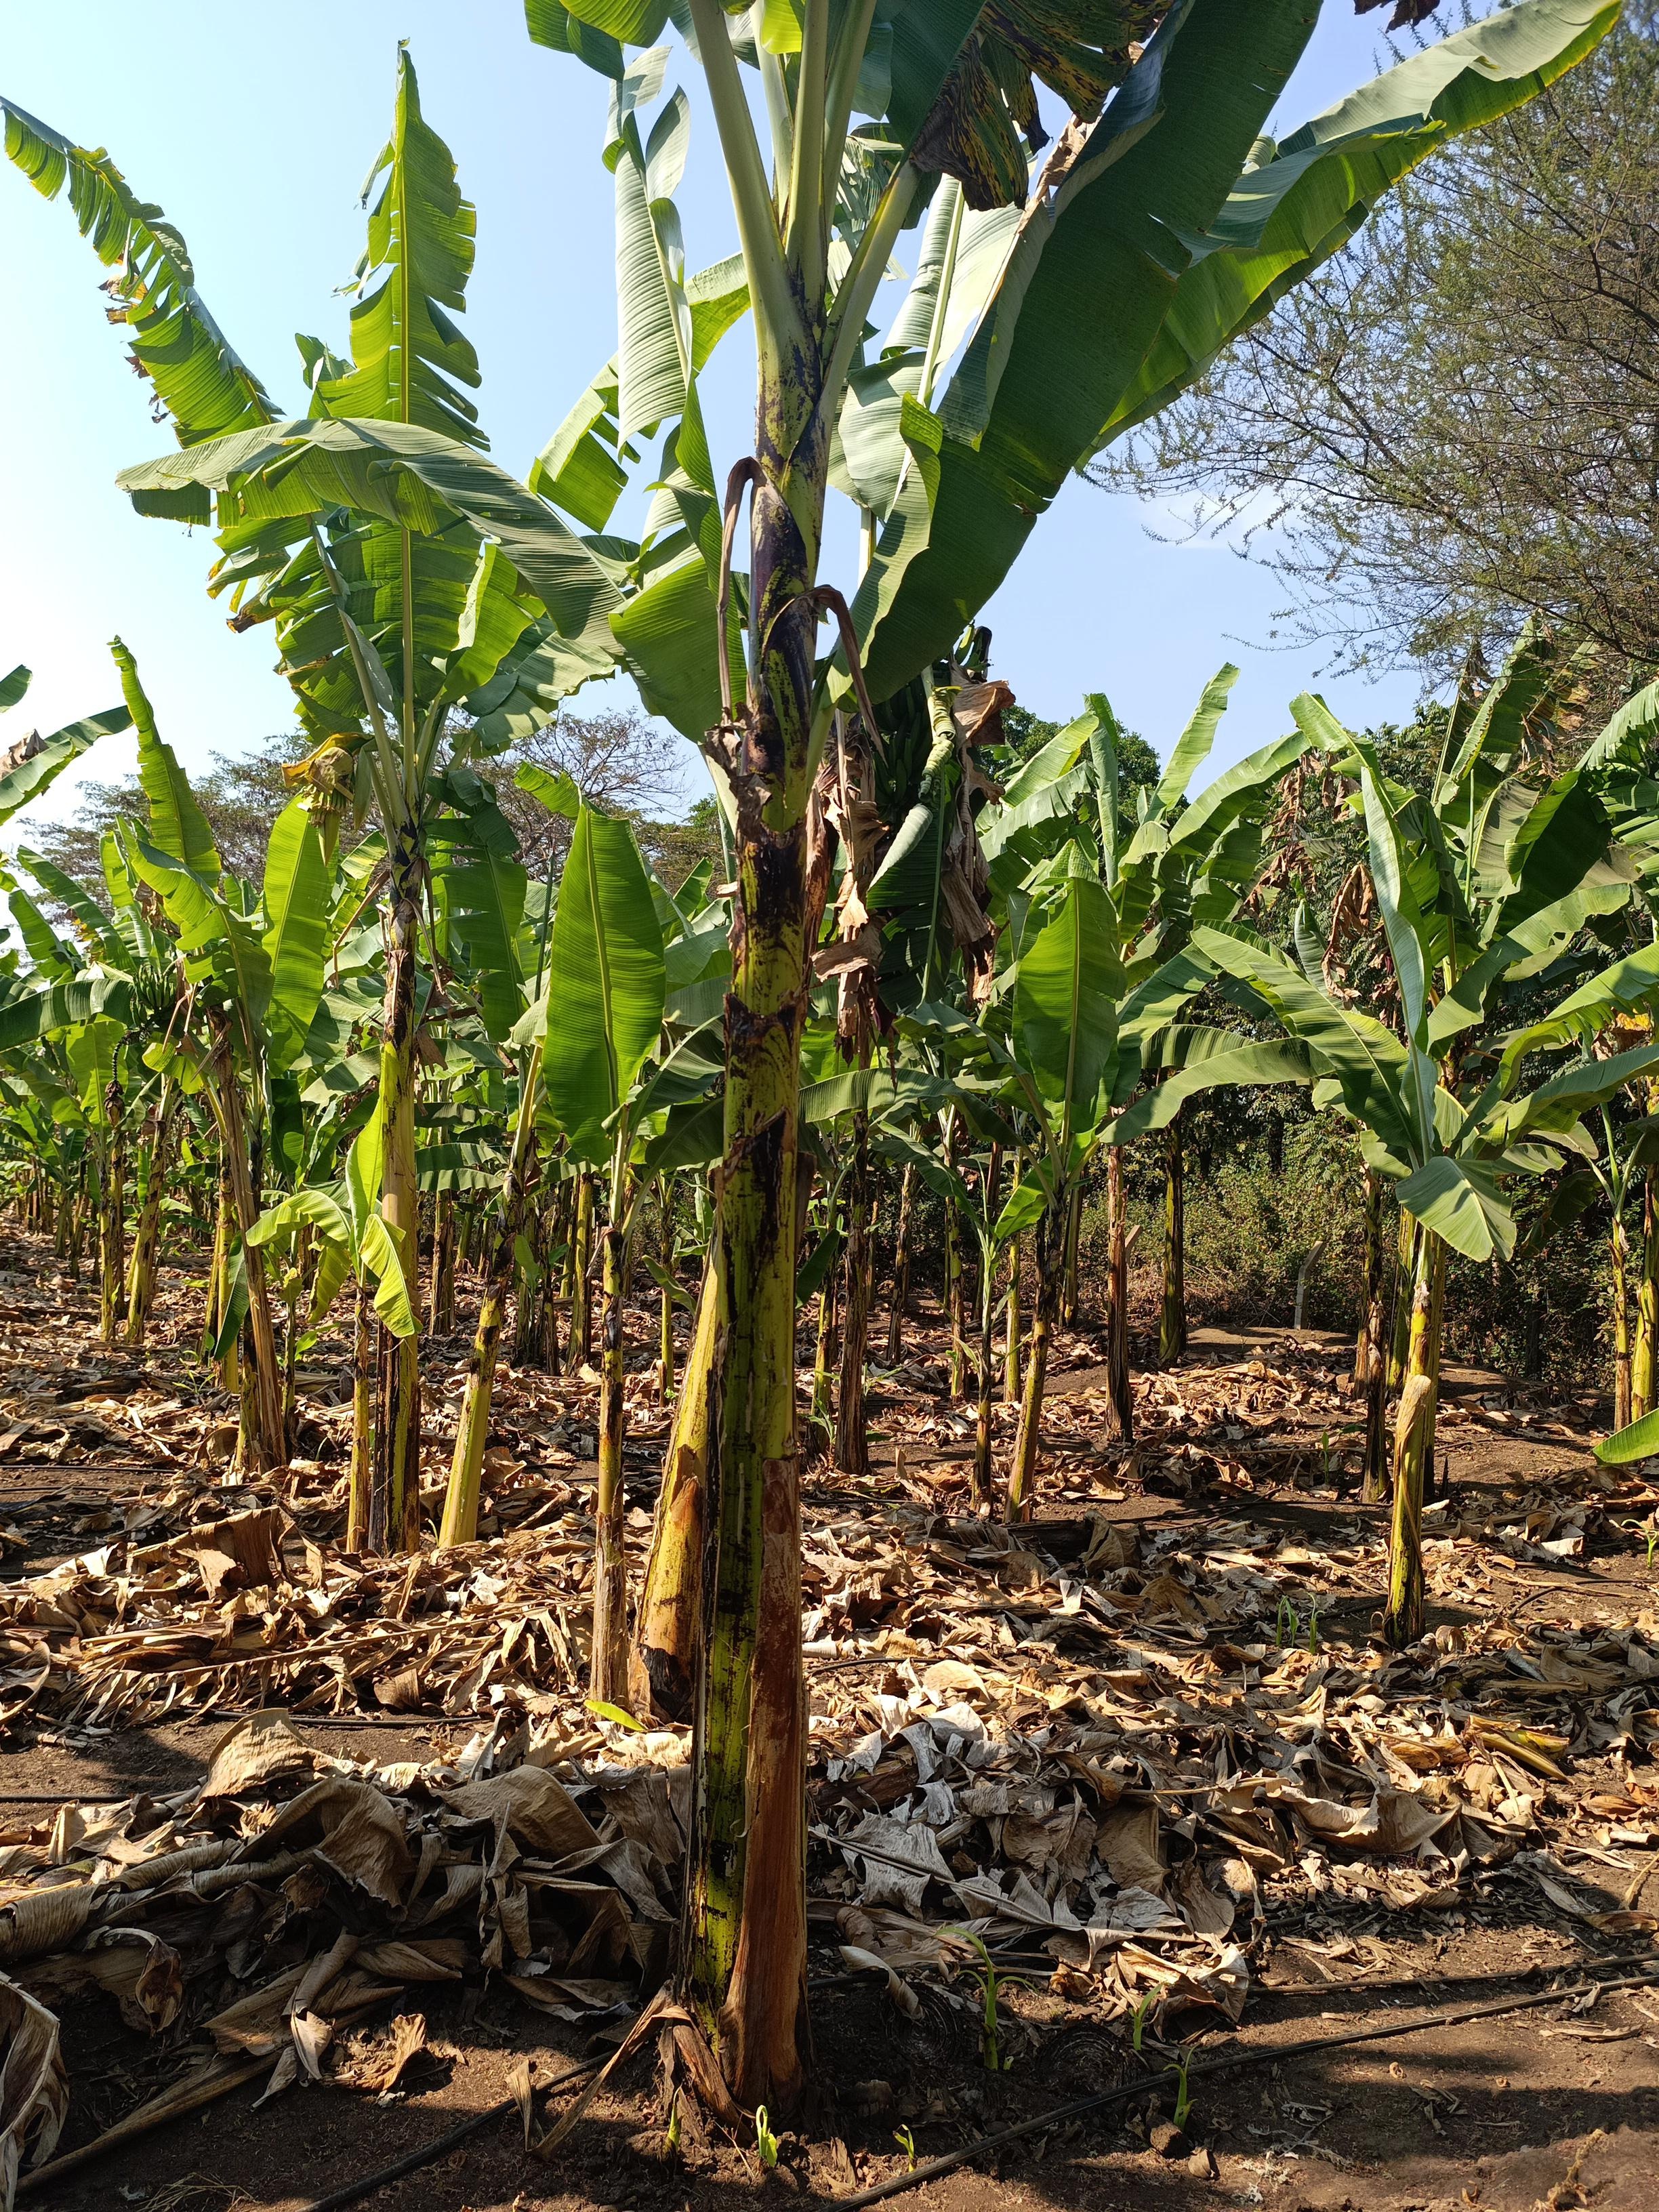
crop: banana
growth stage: vegetative
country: Tanzania
